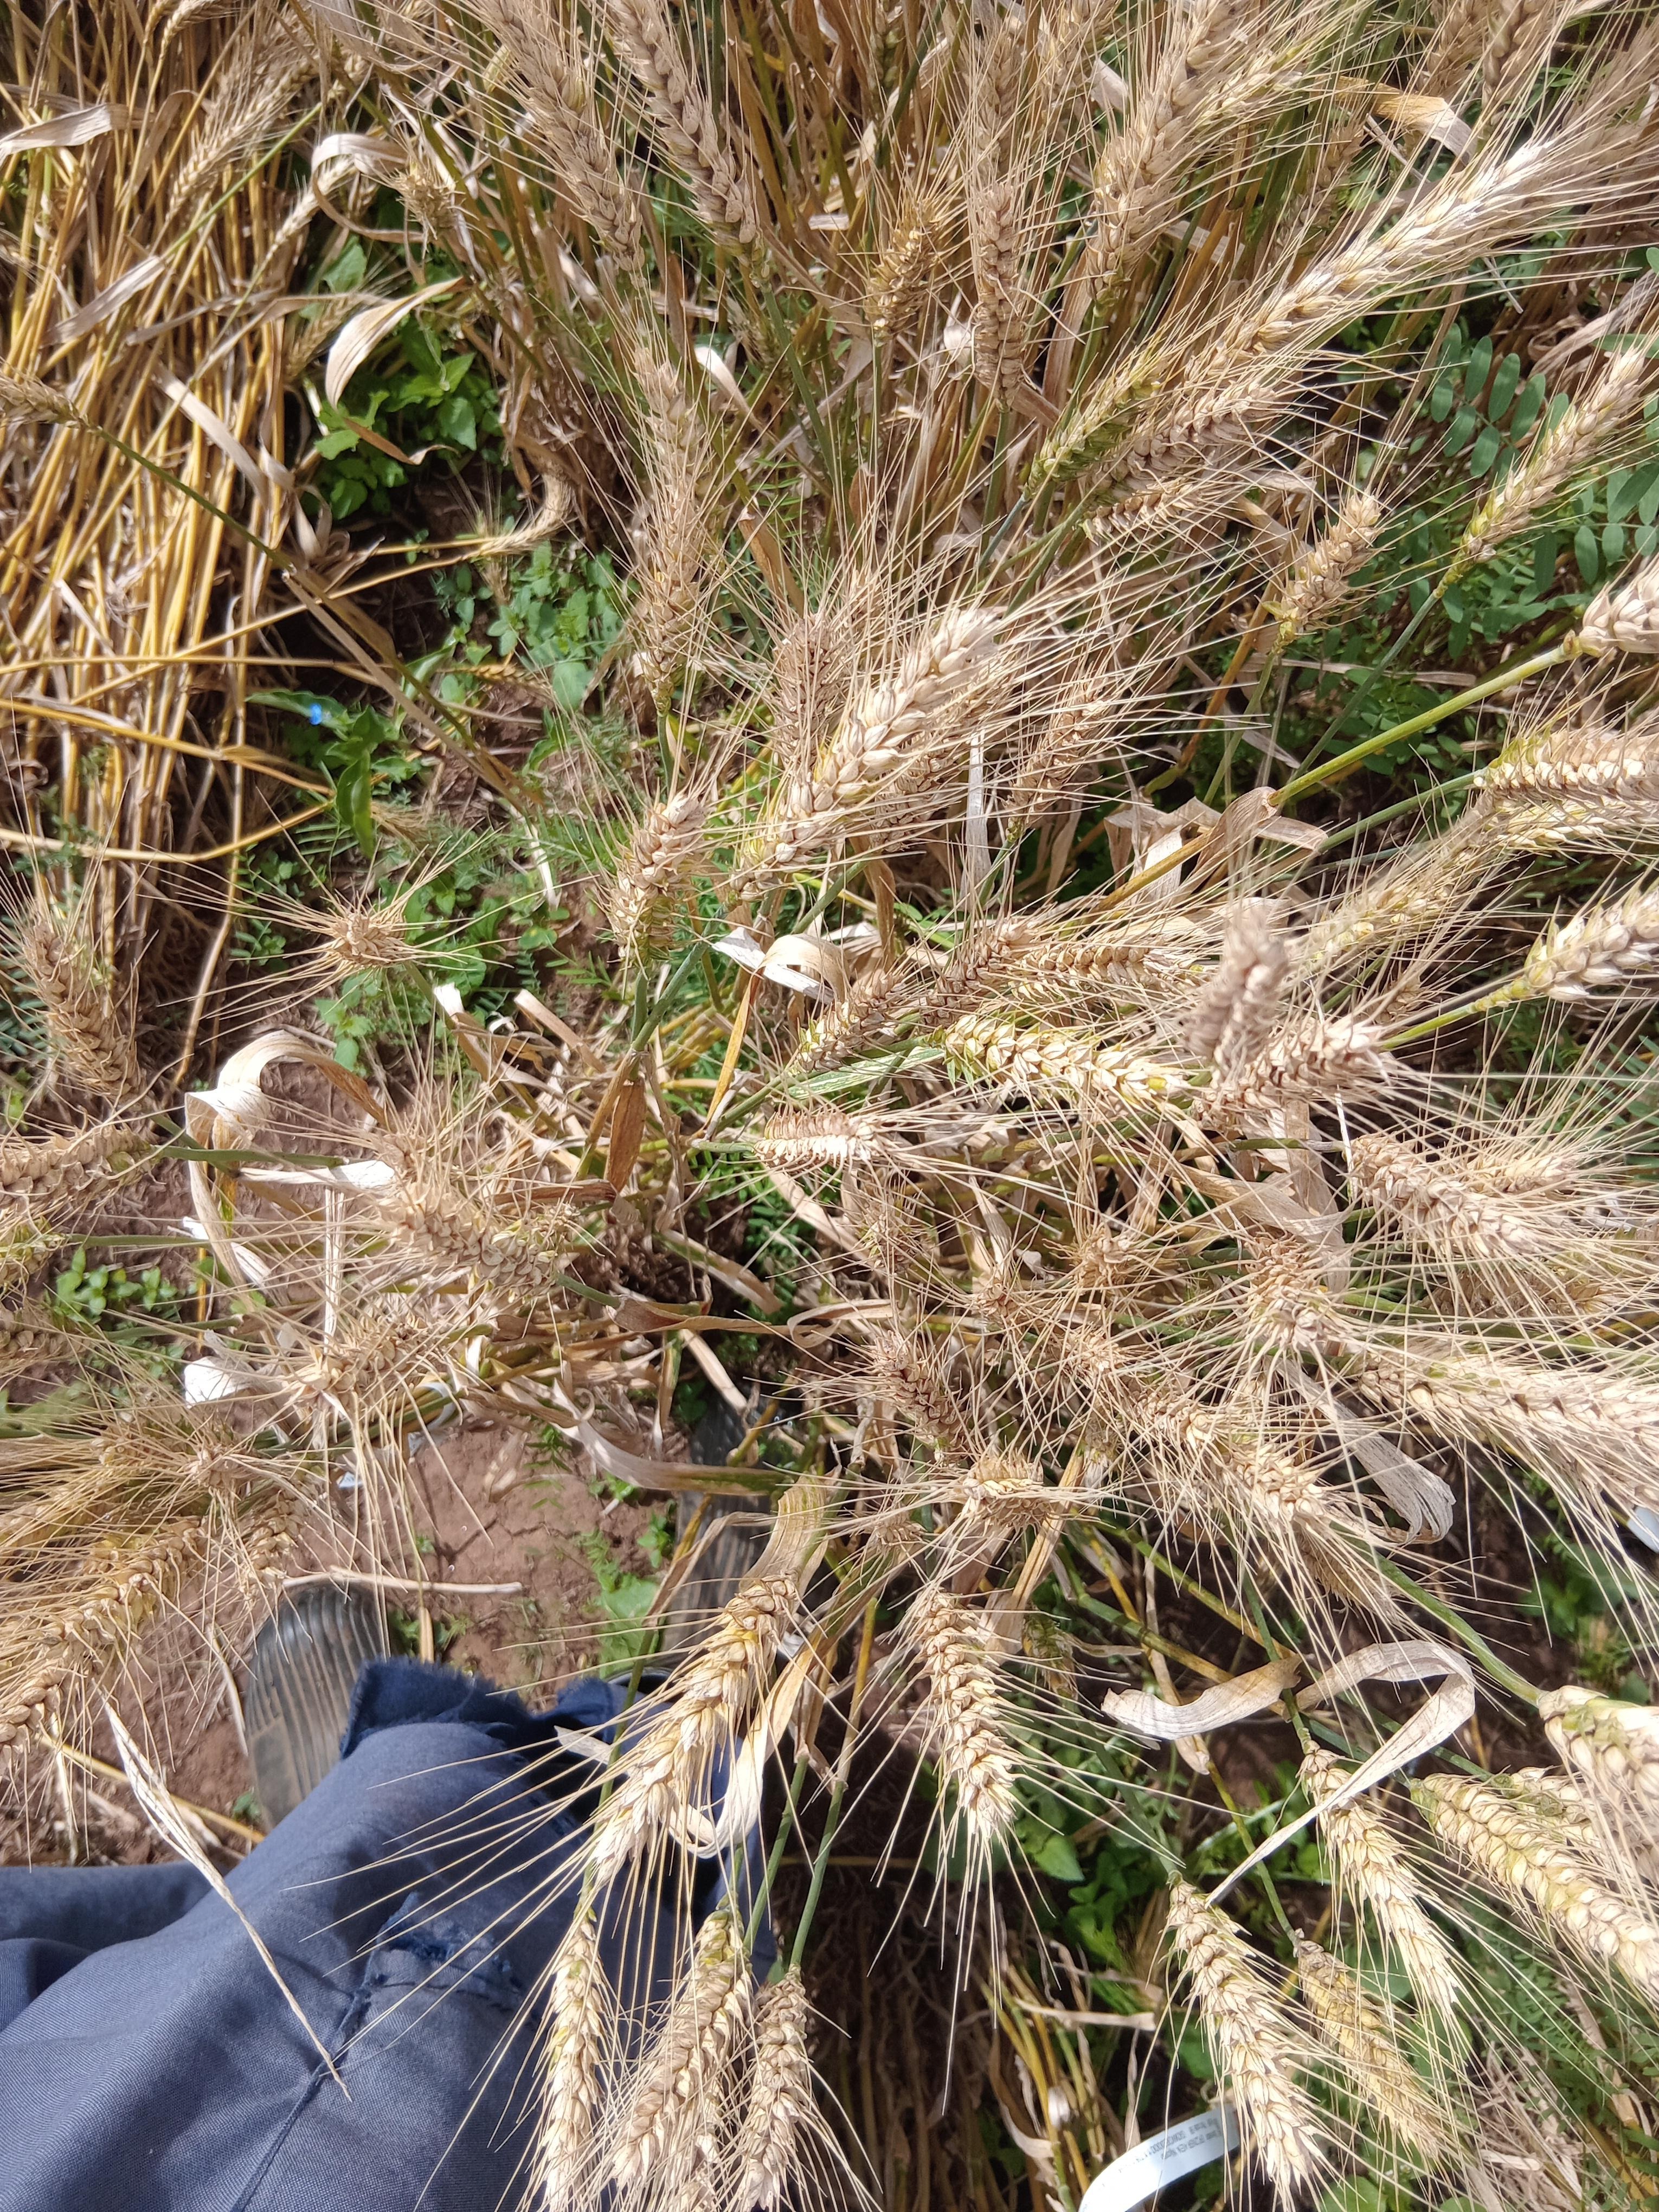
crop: wheat
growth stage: maturity
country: Kenya
